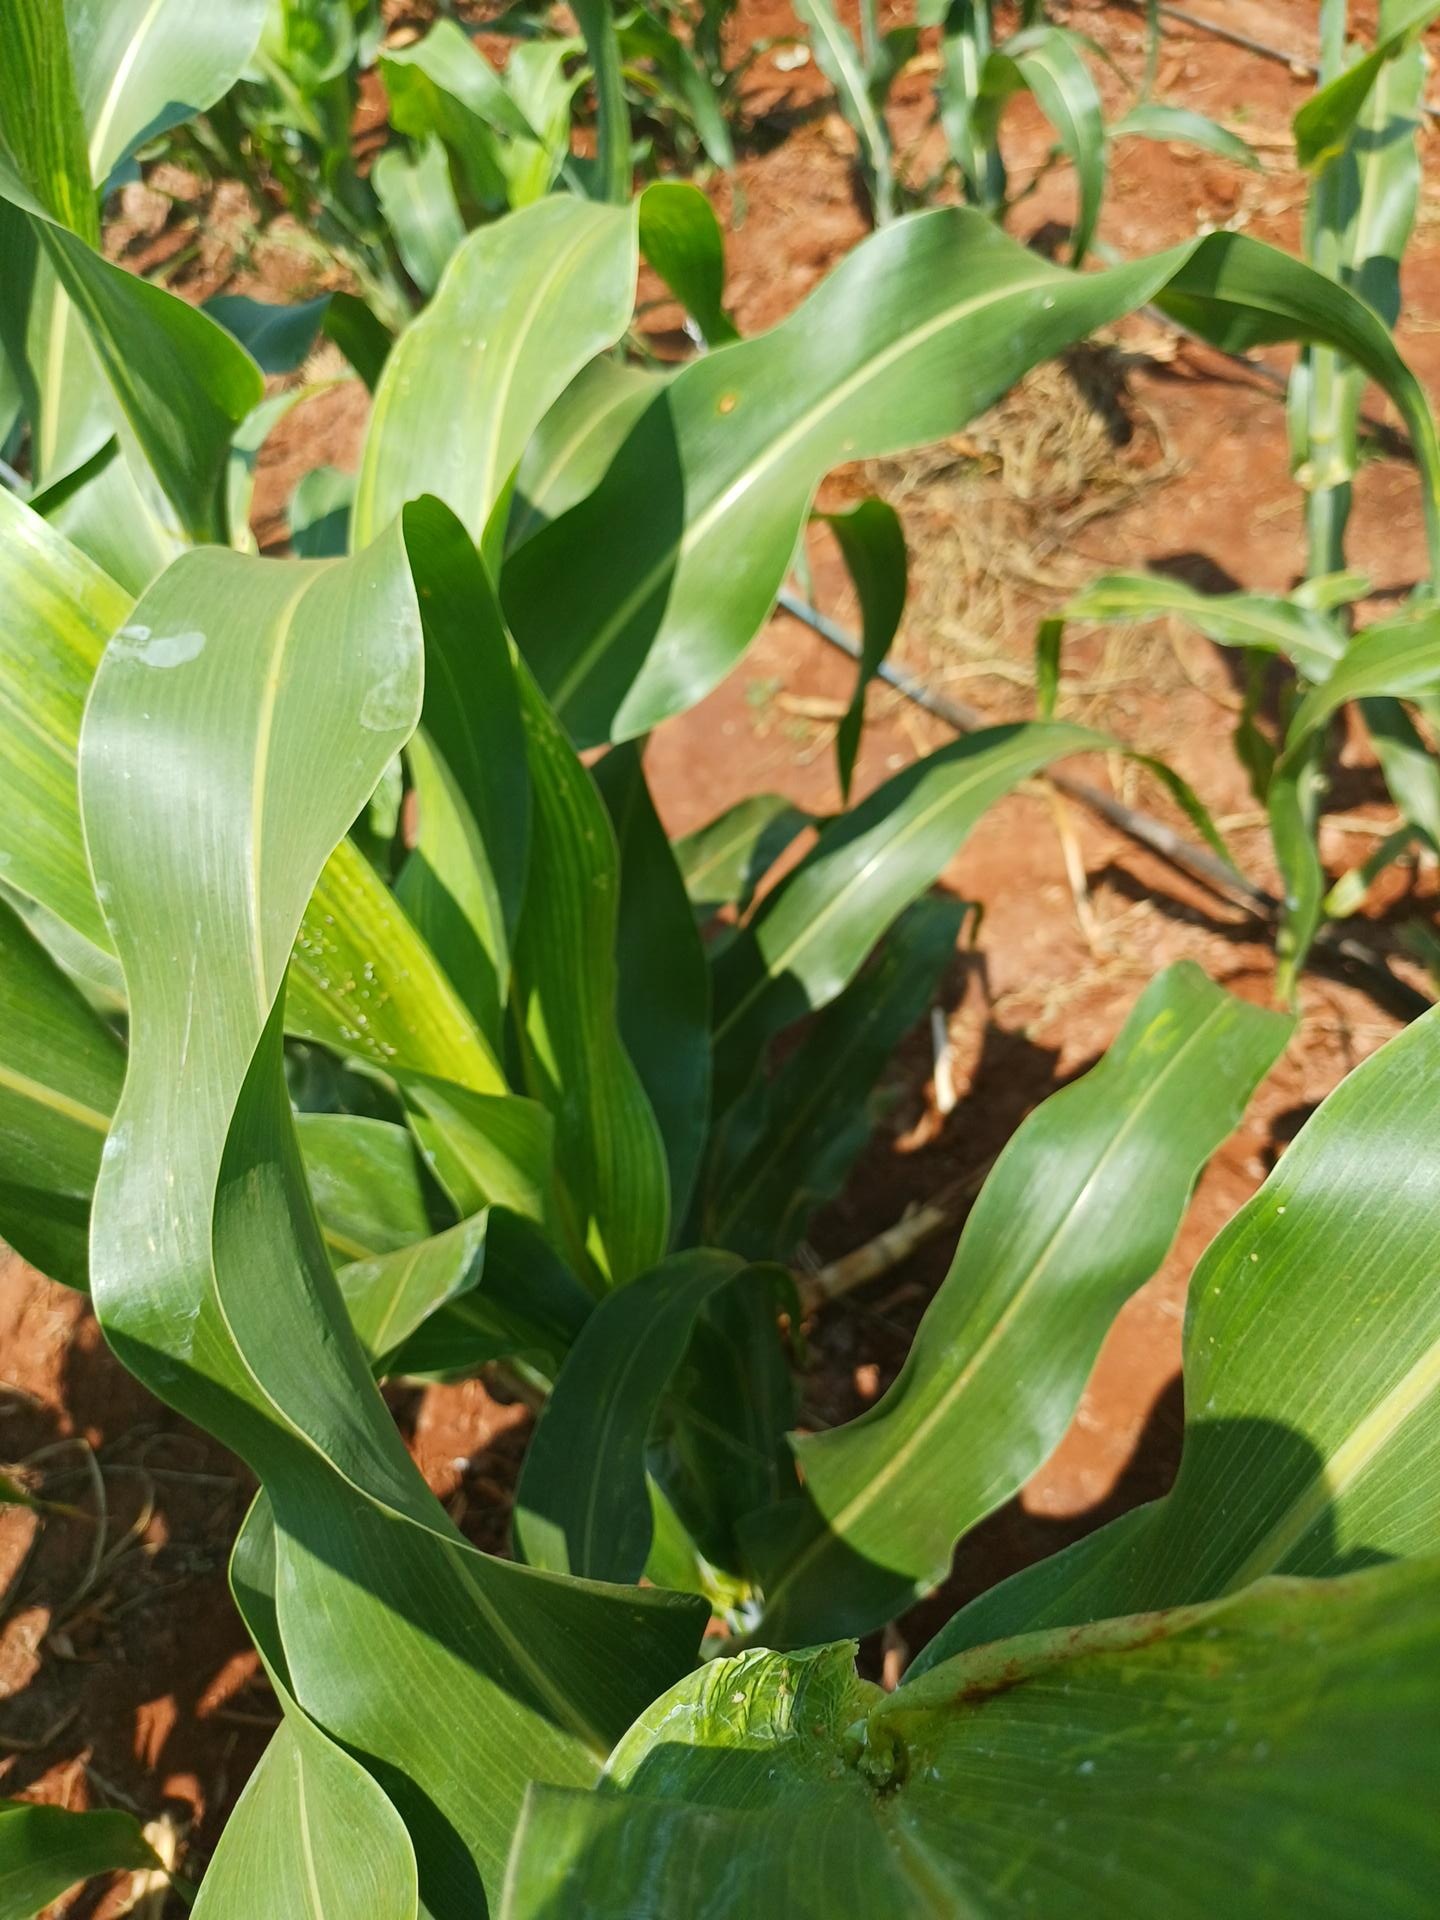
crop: sorghum
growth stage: vegetative
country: Kenya
